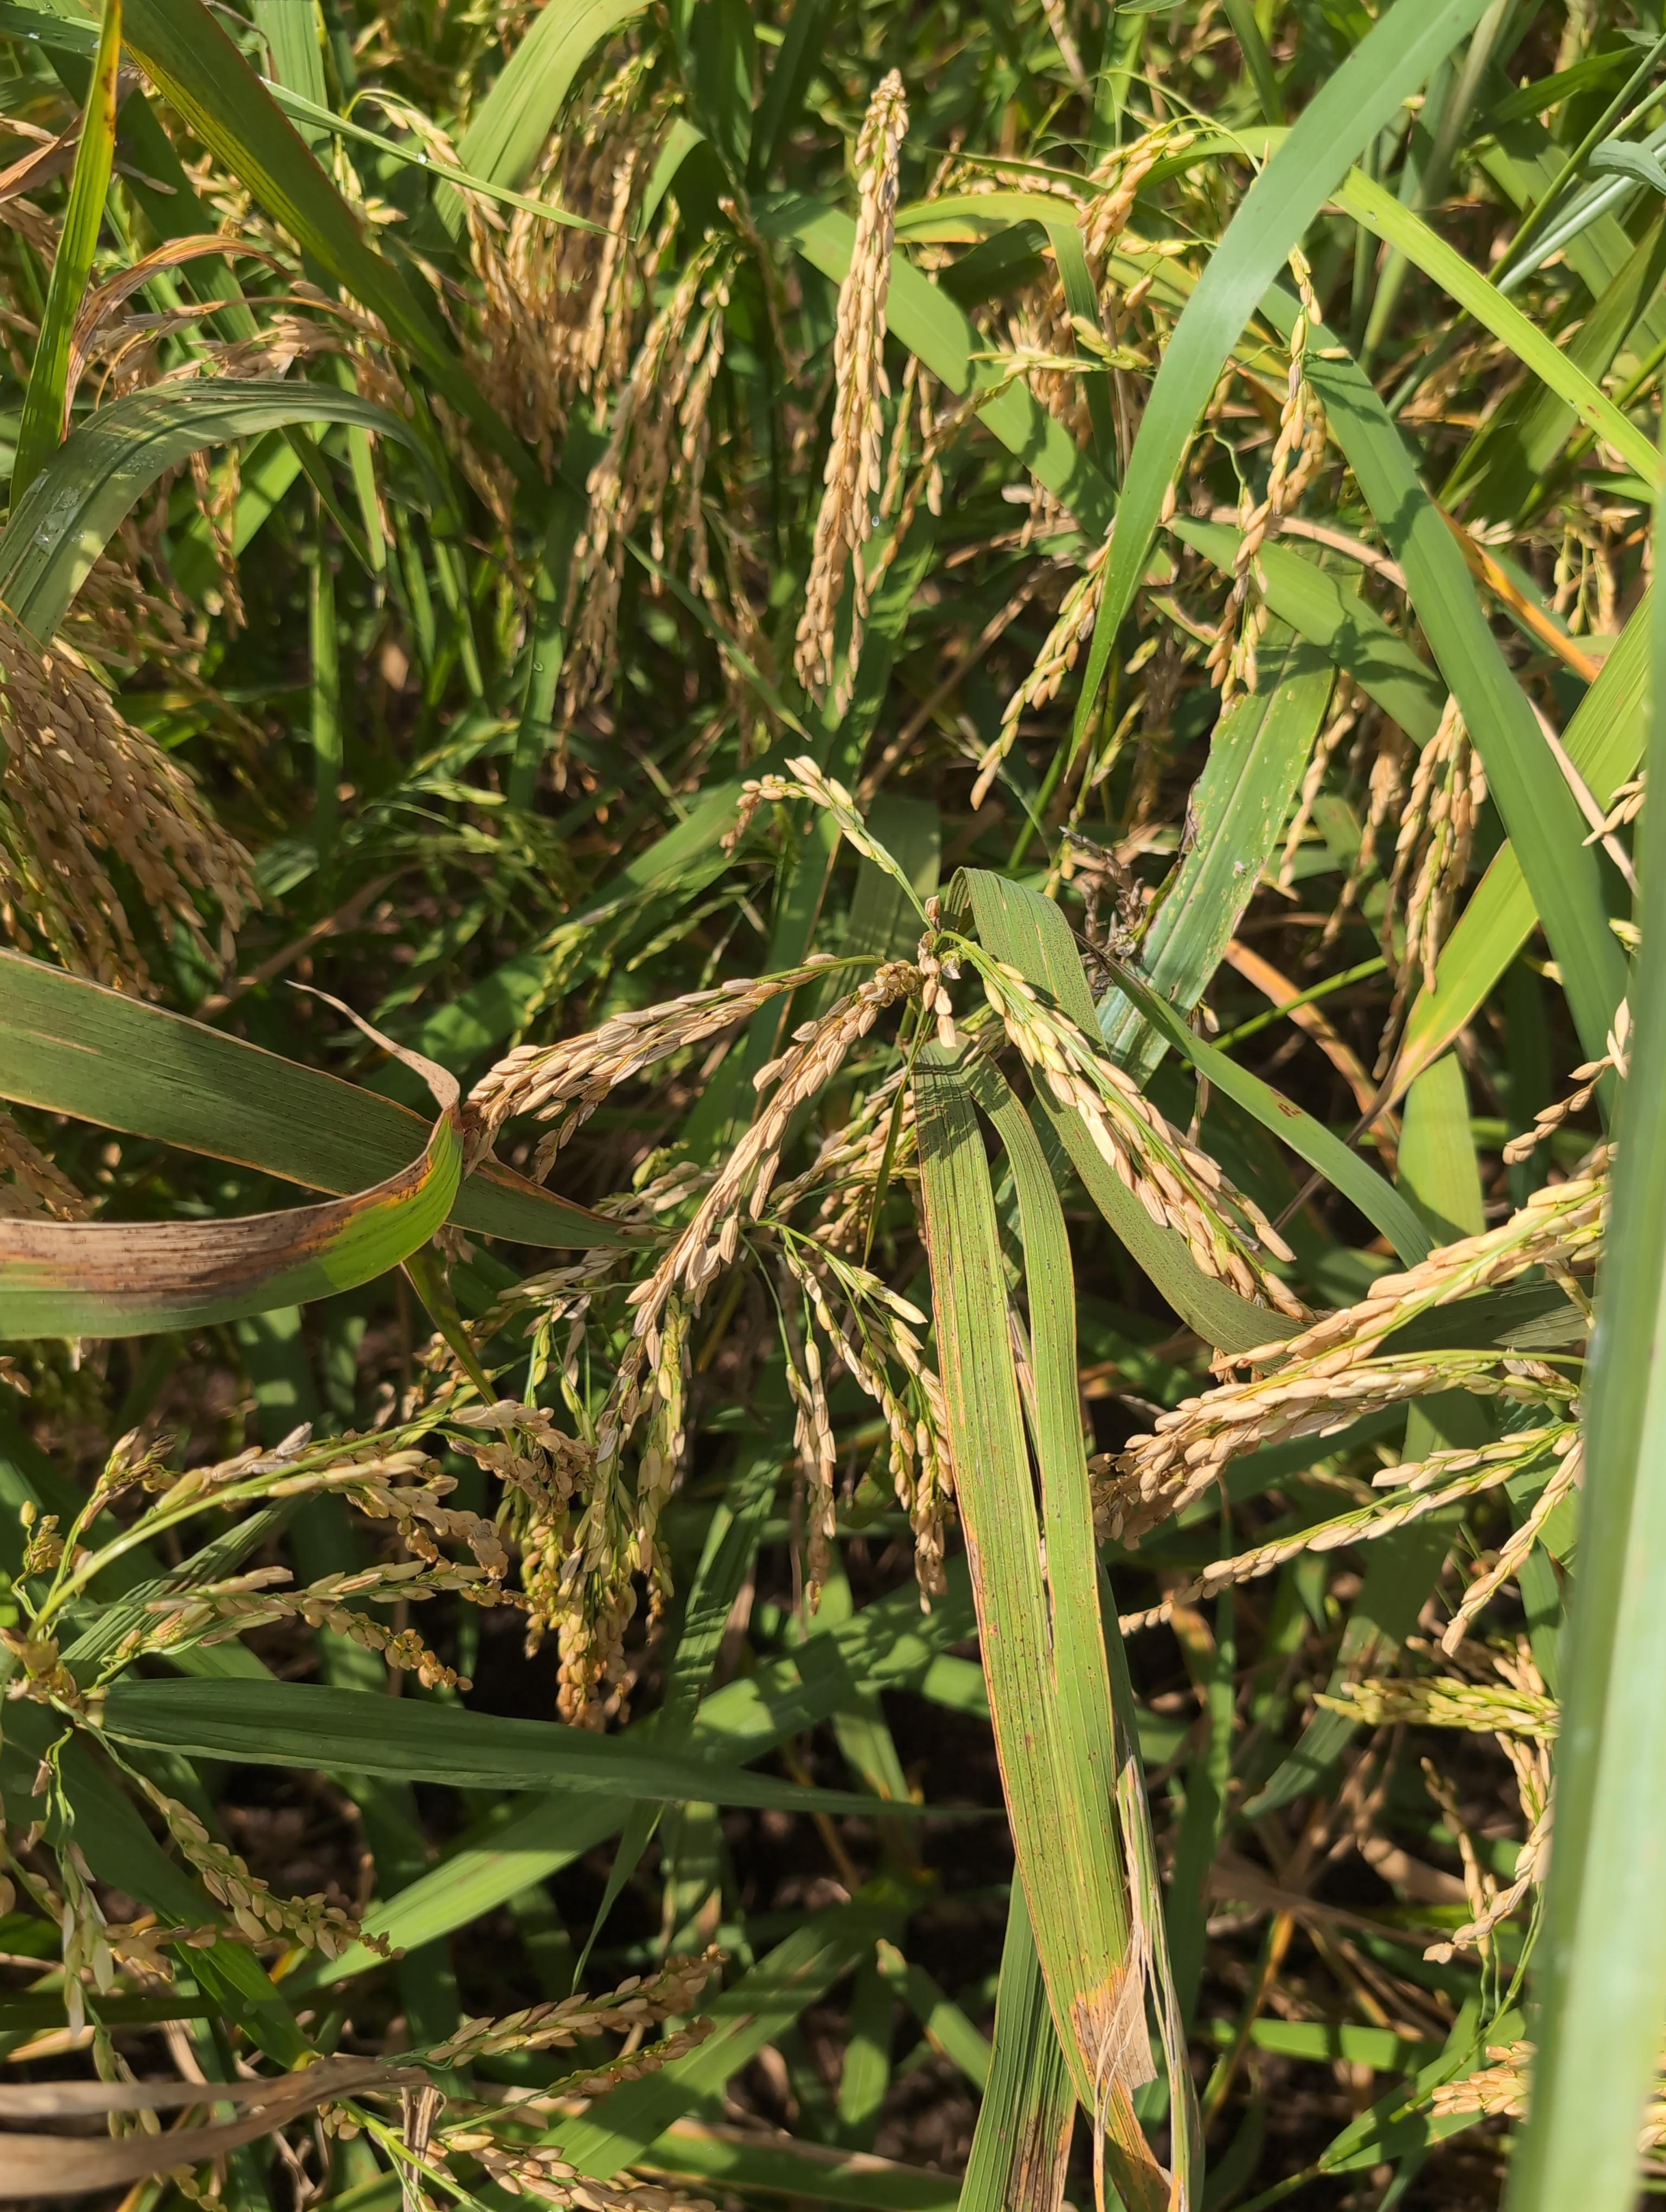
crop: rice
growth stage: ripening
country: Côte d'Ivoire
